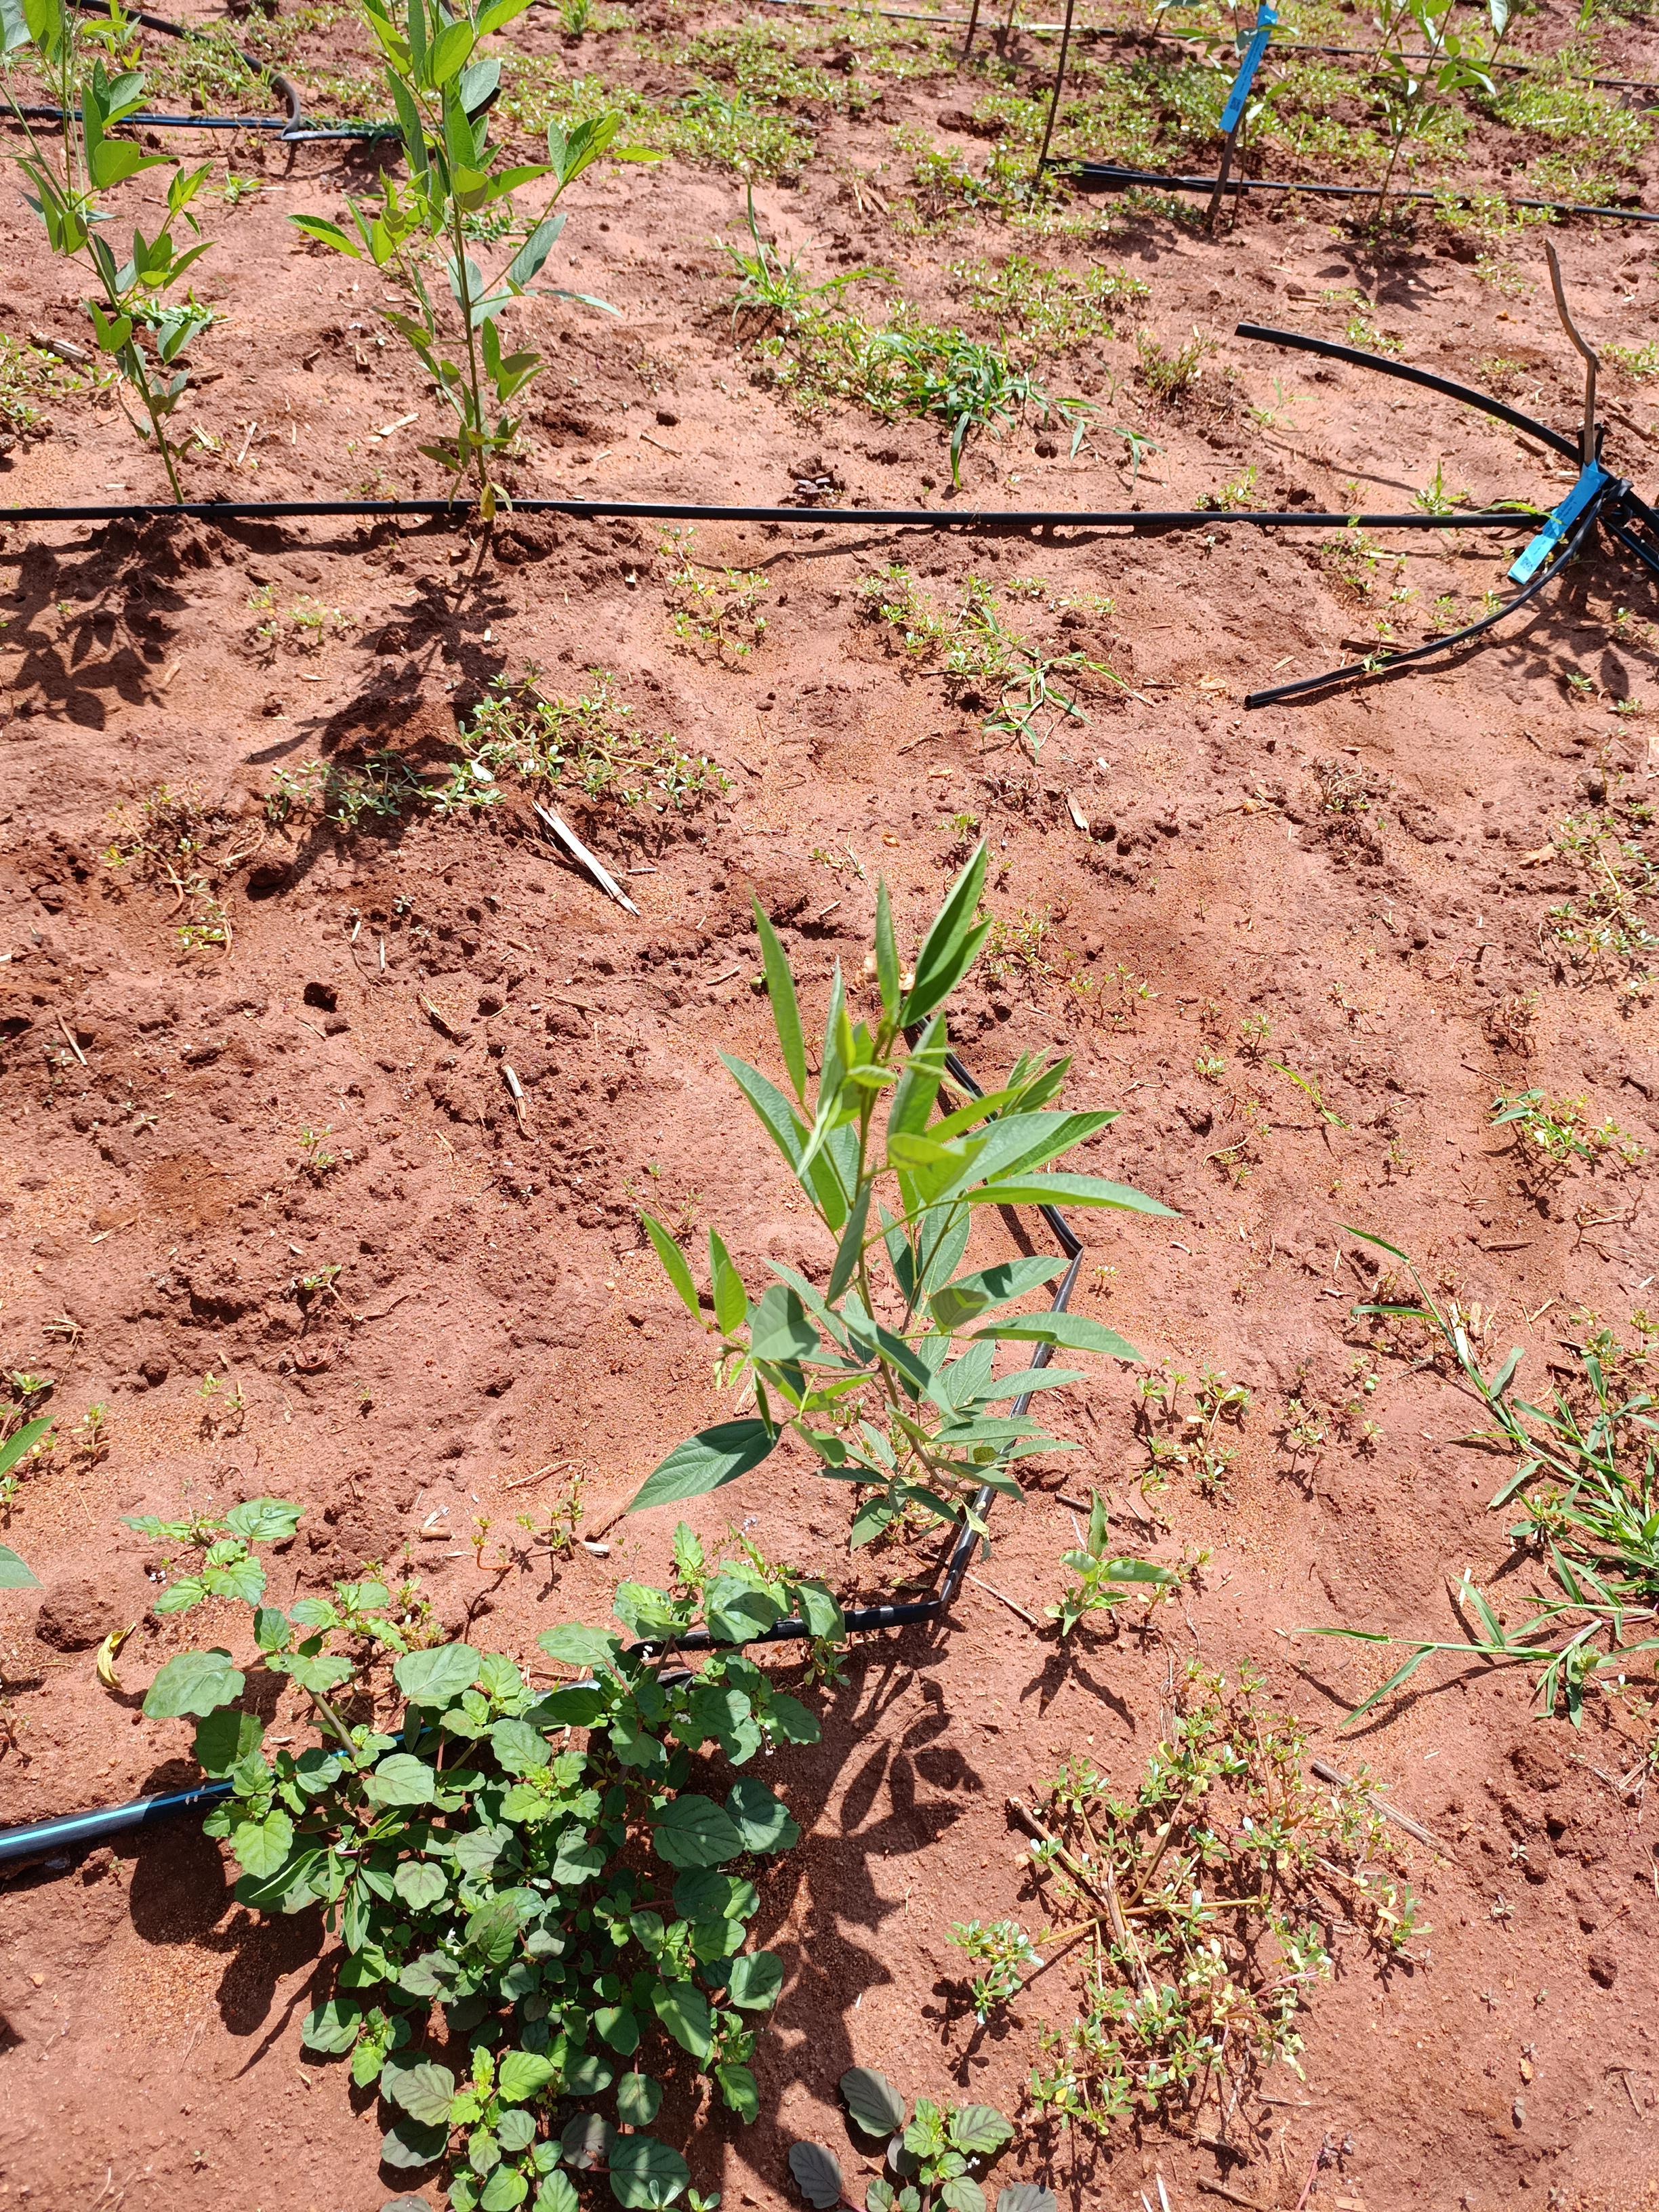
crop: pigeonpea
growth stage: vegetative
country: Kenya
